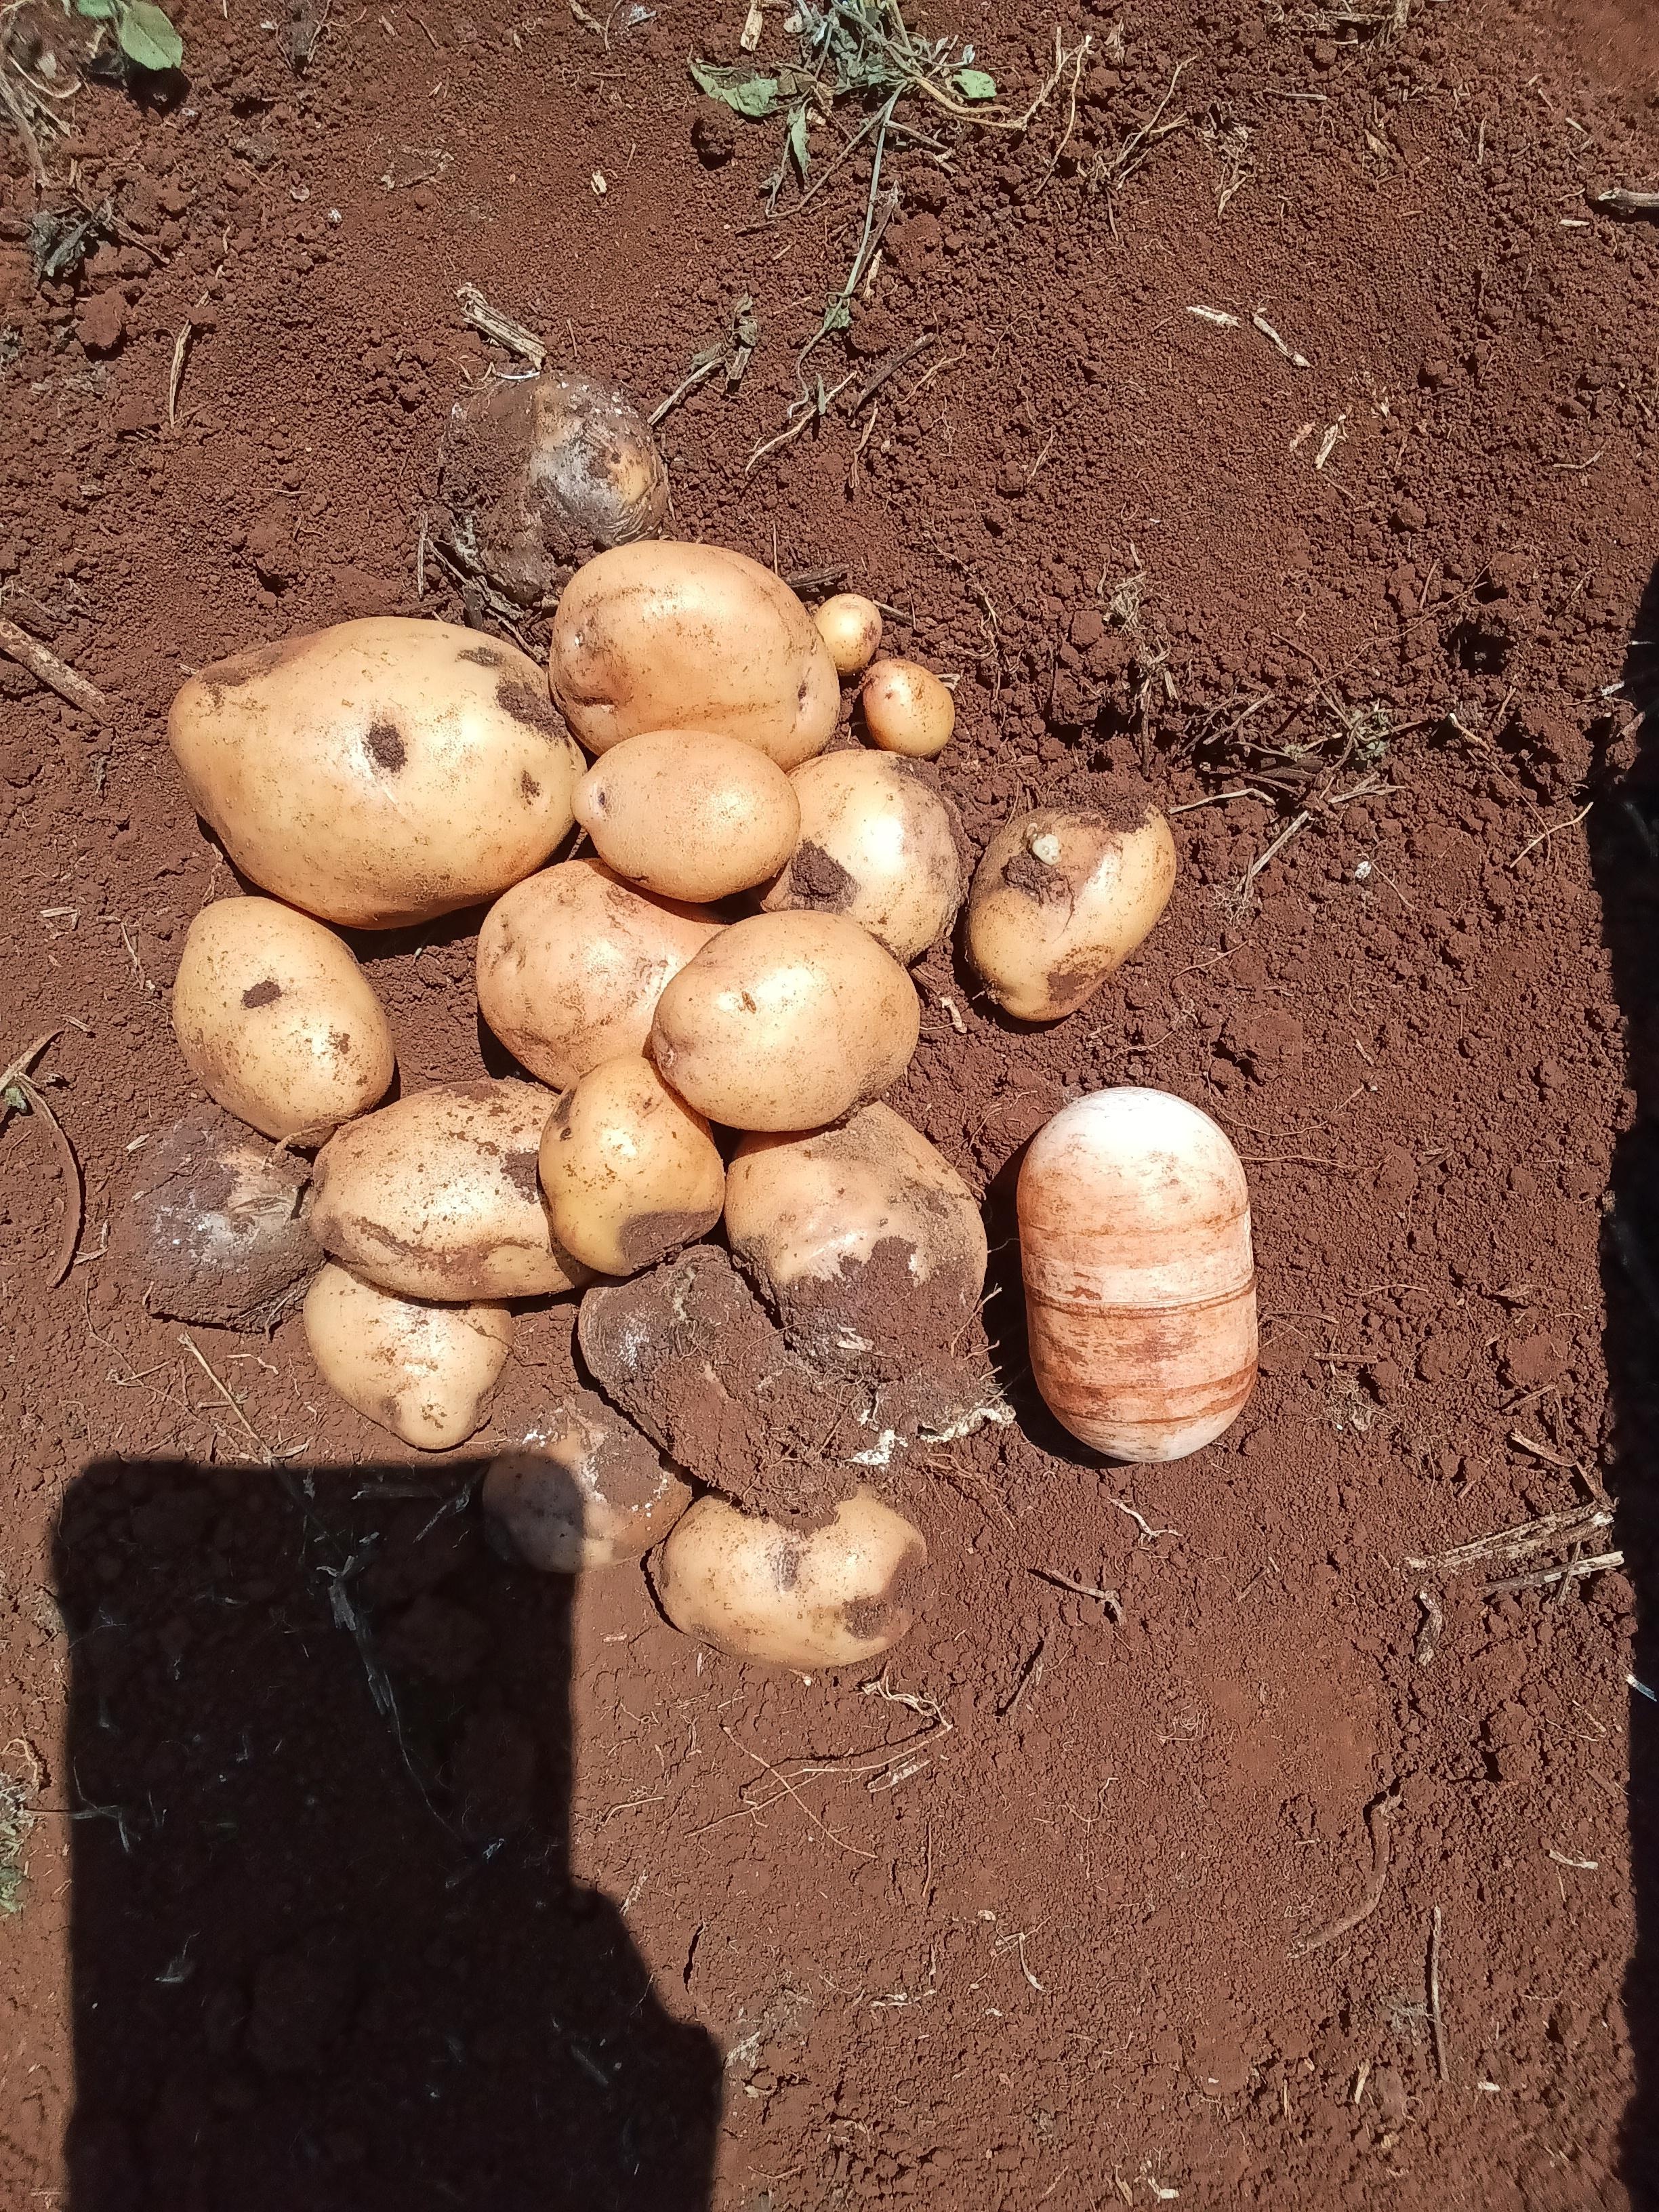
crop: potato
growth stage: harvest
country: Kenya
